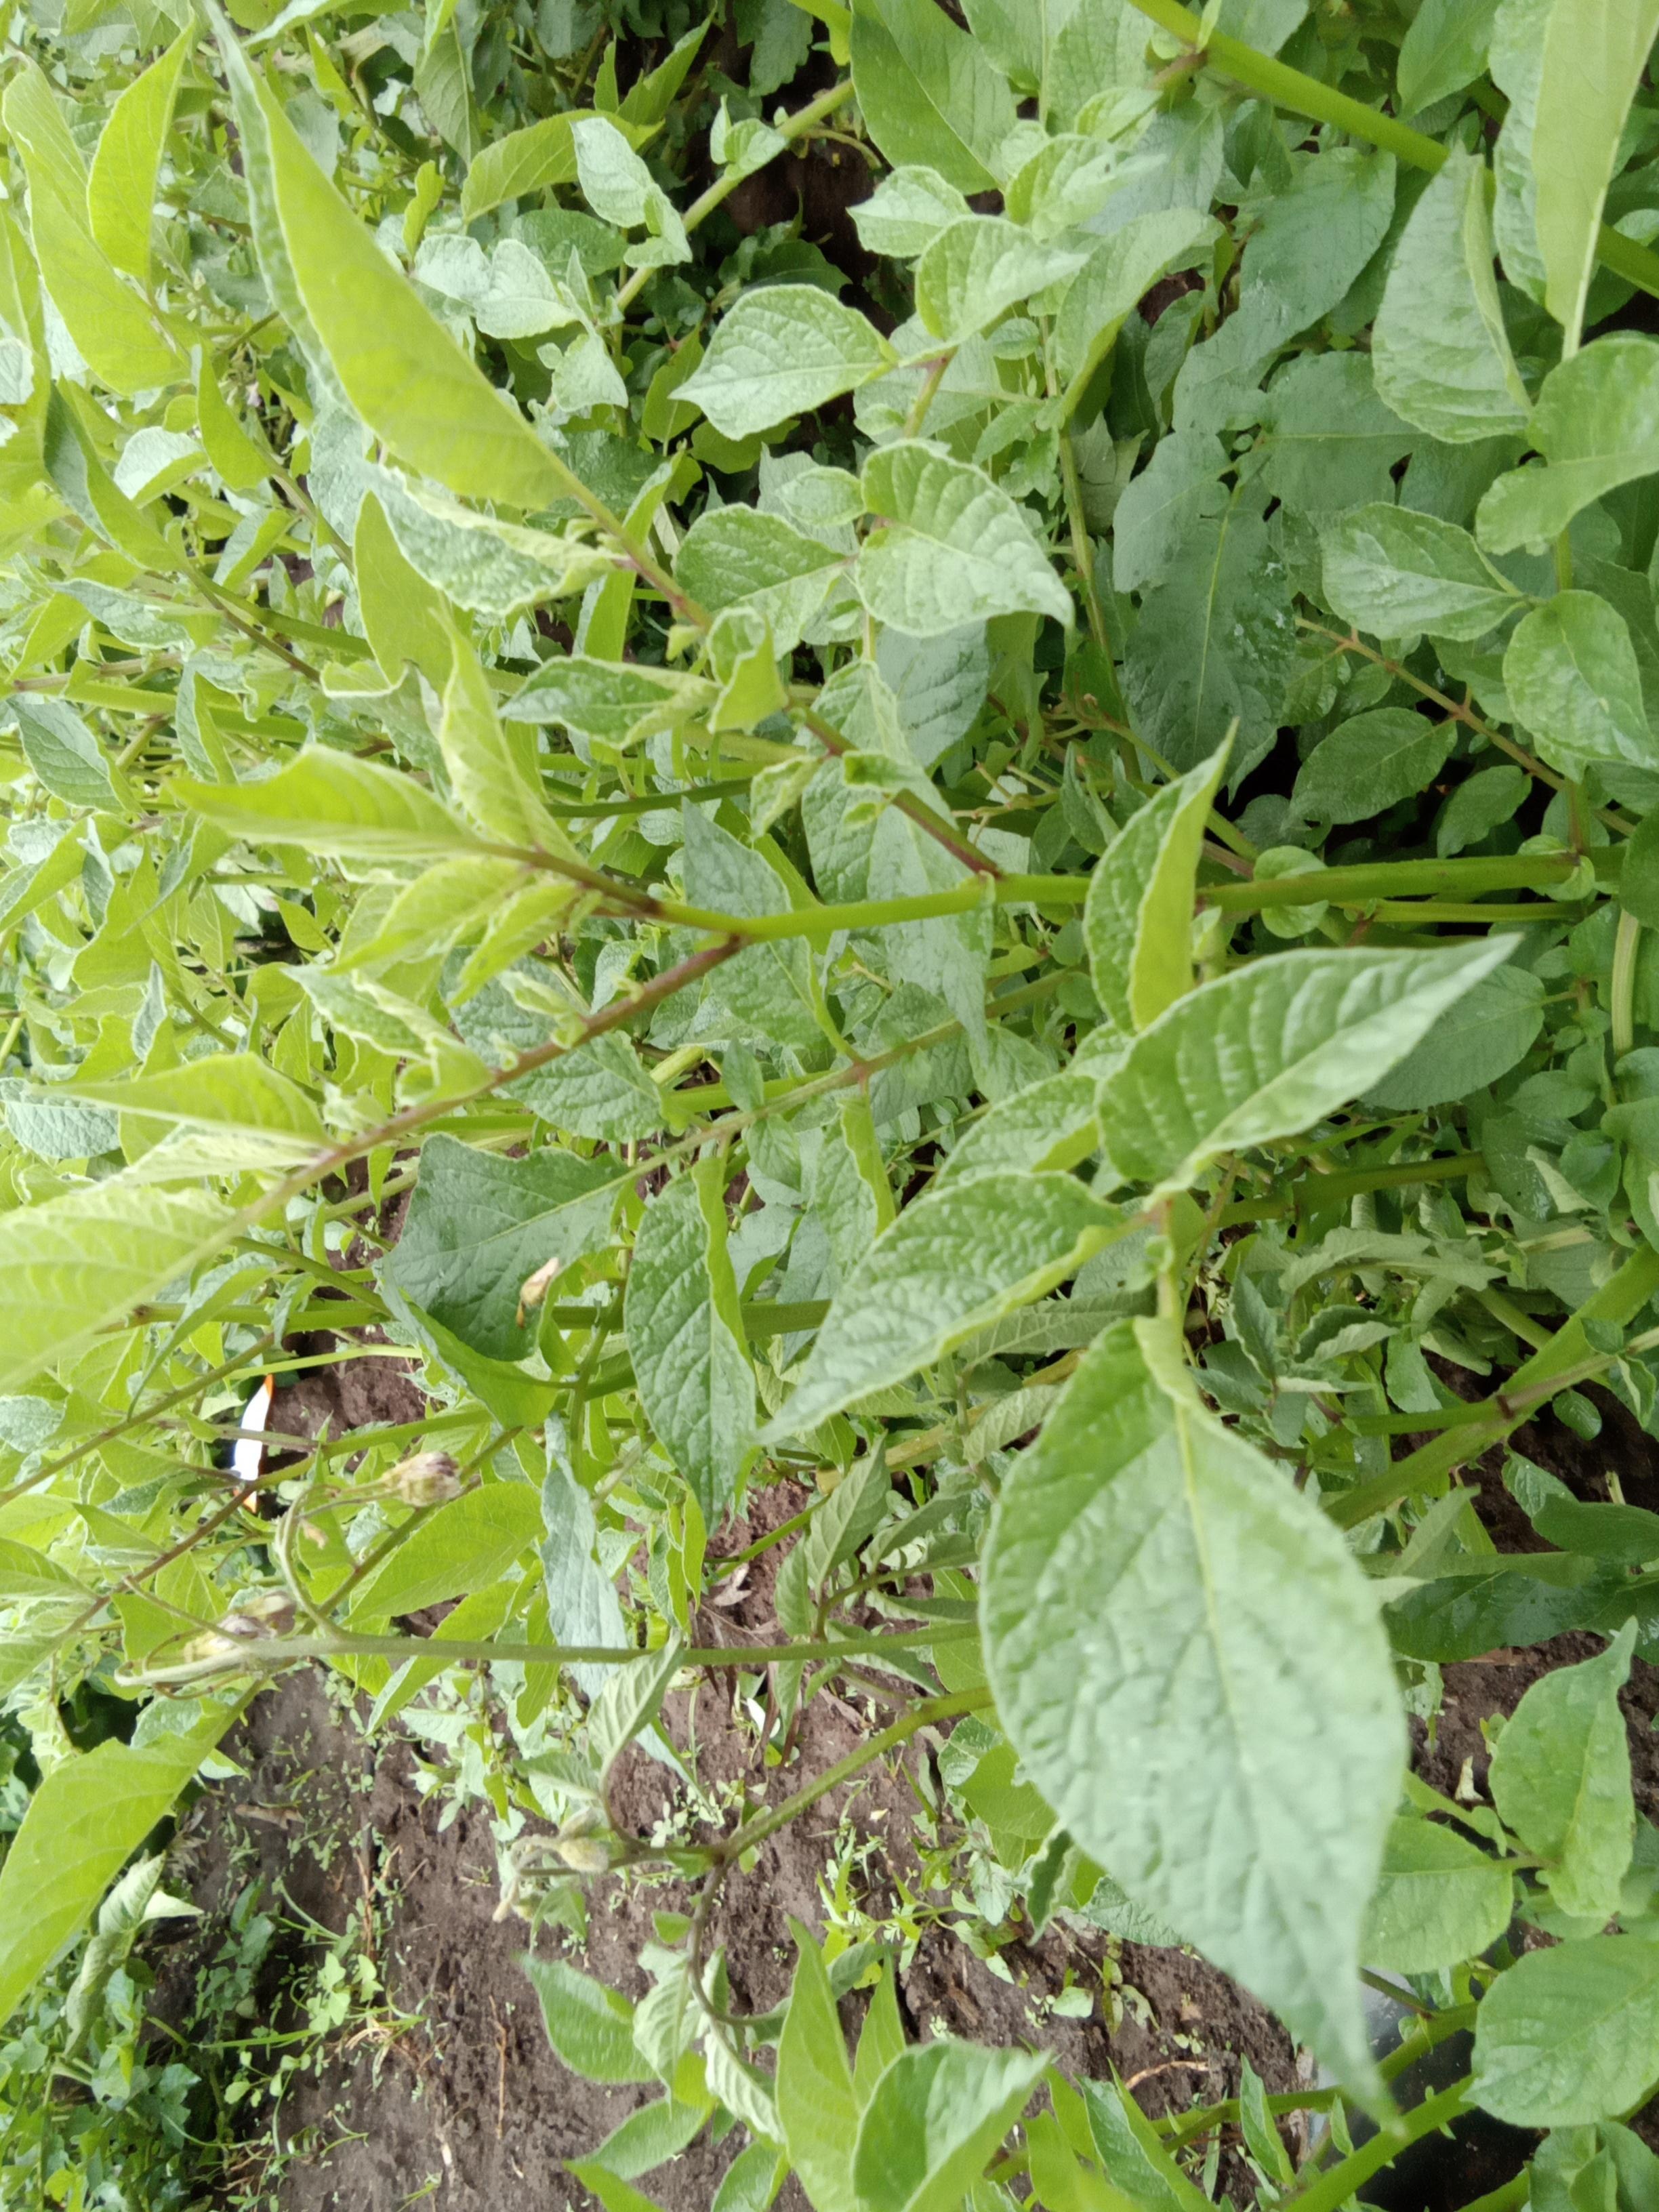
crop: potato
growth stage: flowering
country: Kenya
